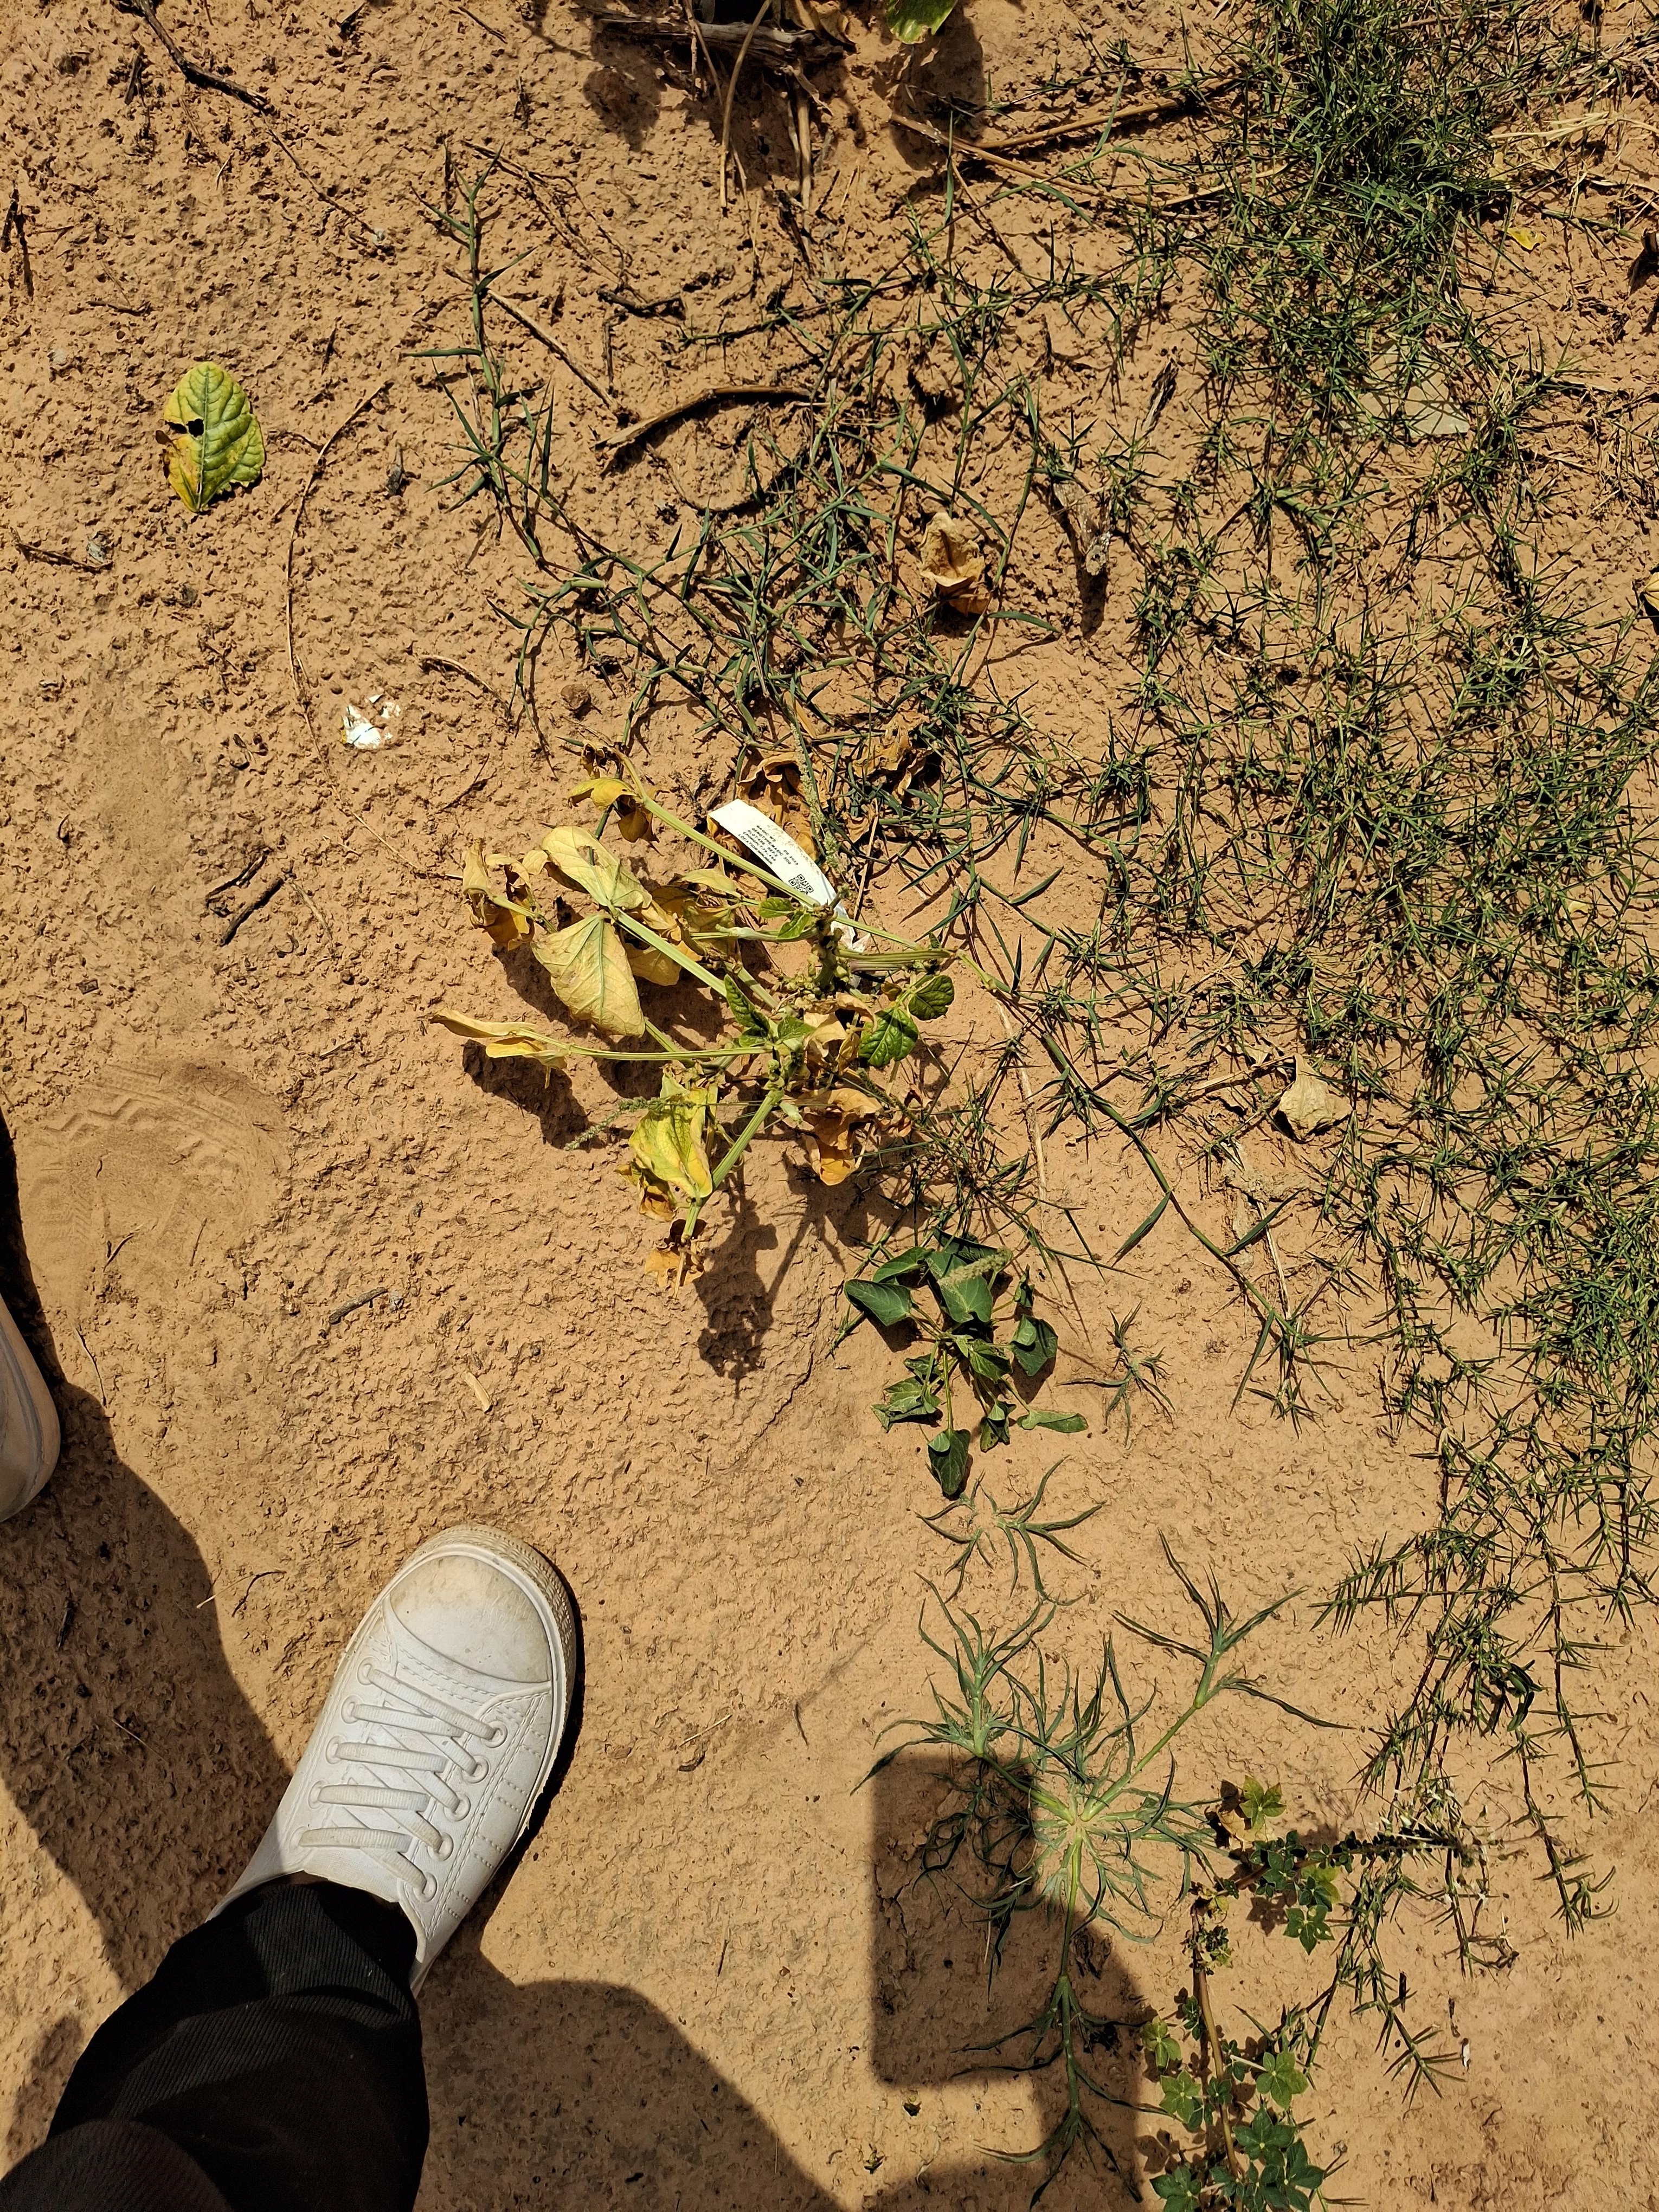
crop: cowpea
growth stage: harvest maturity
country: Nigeria
